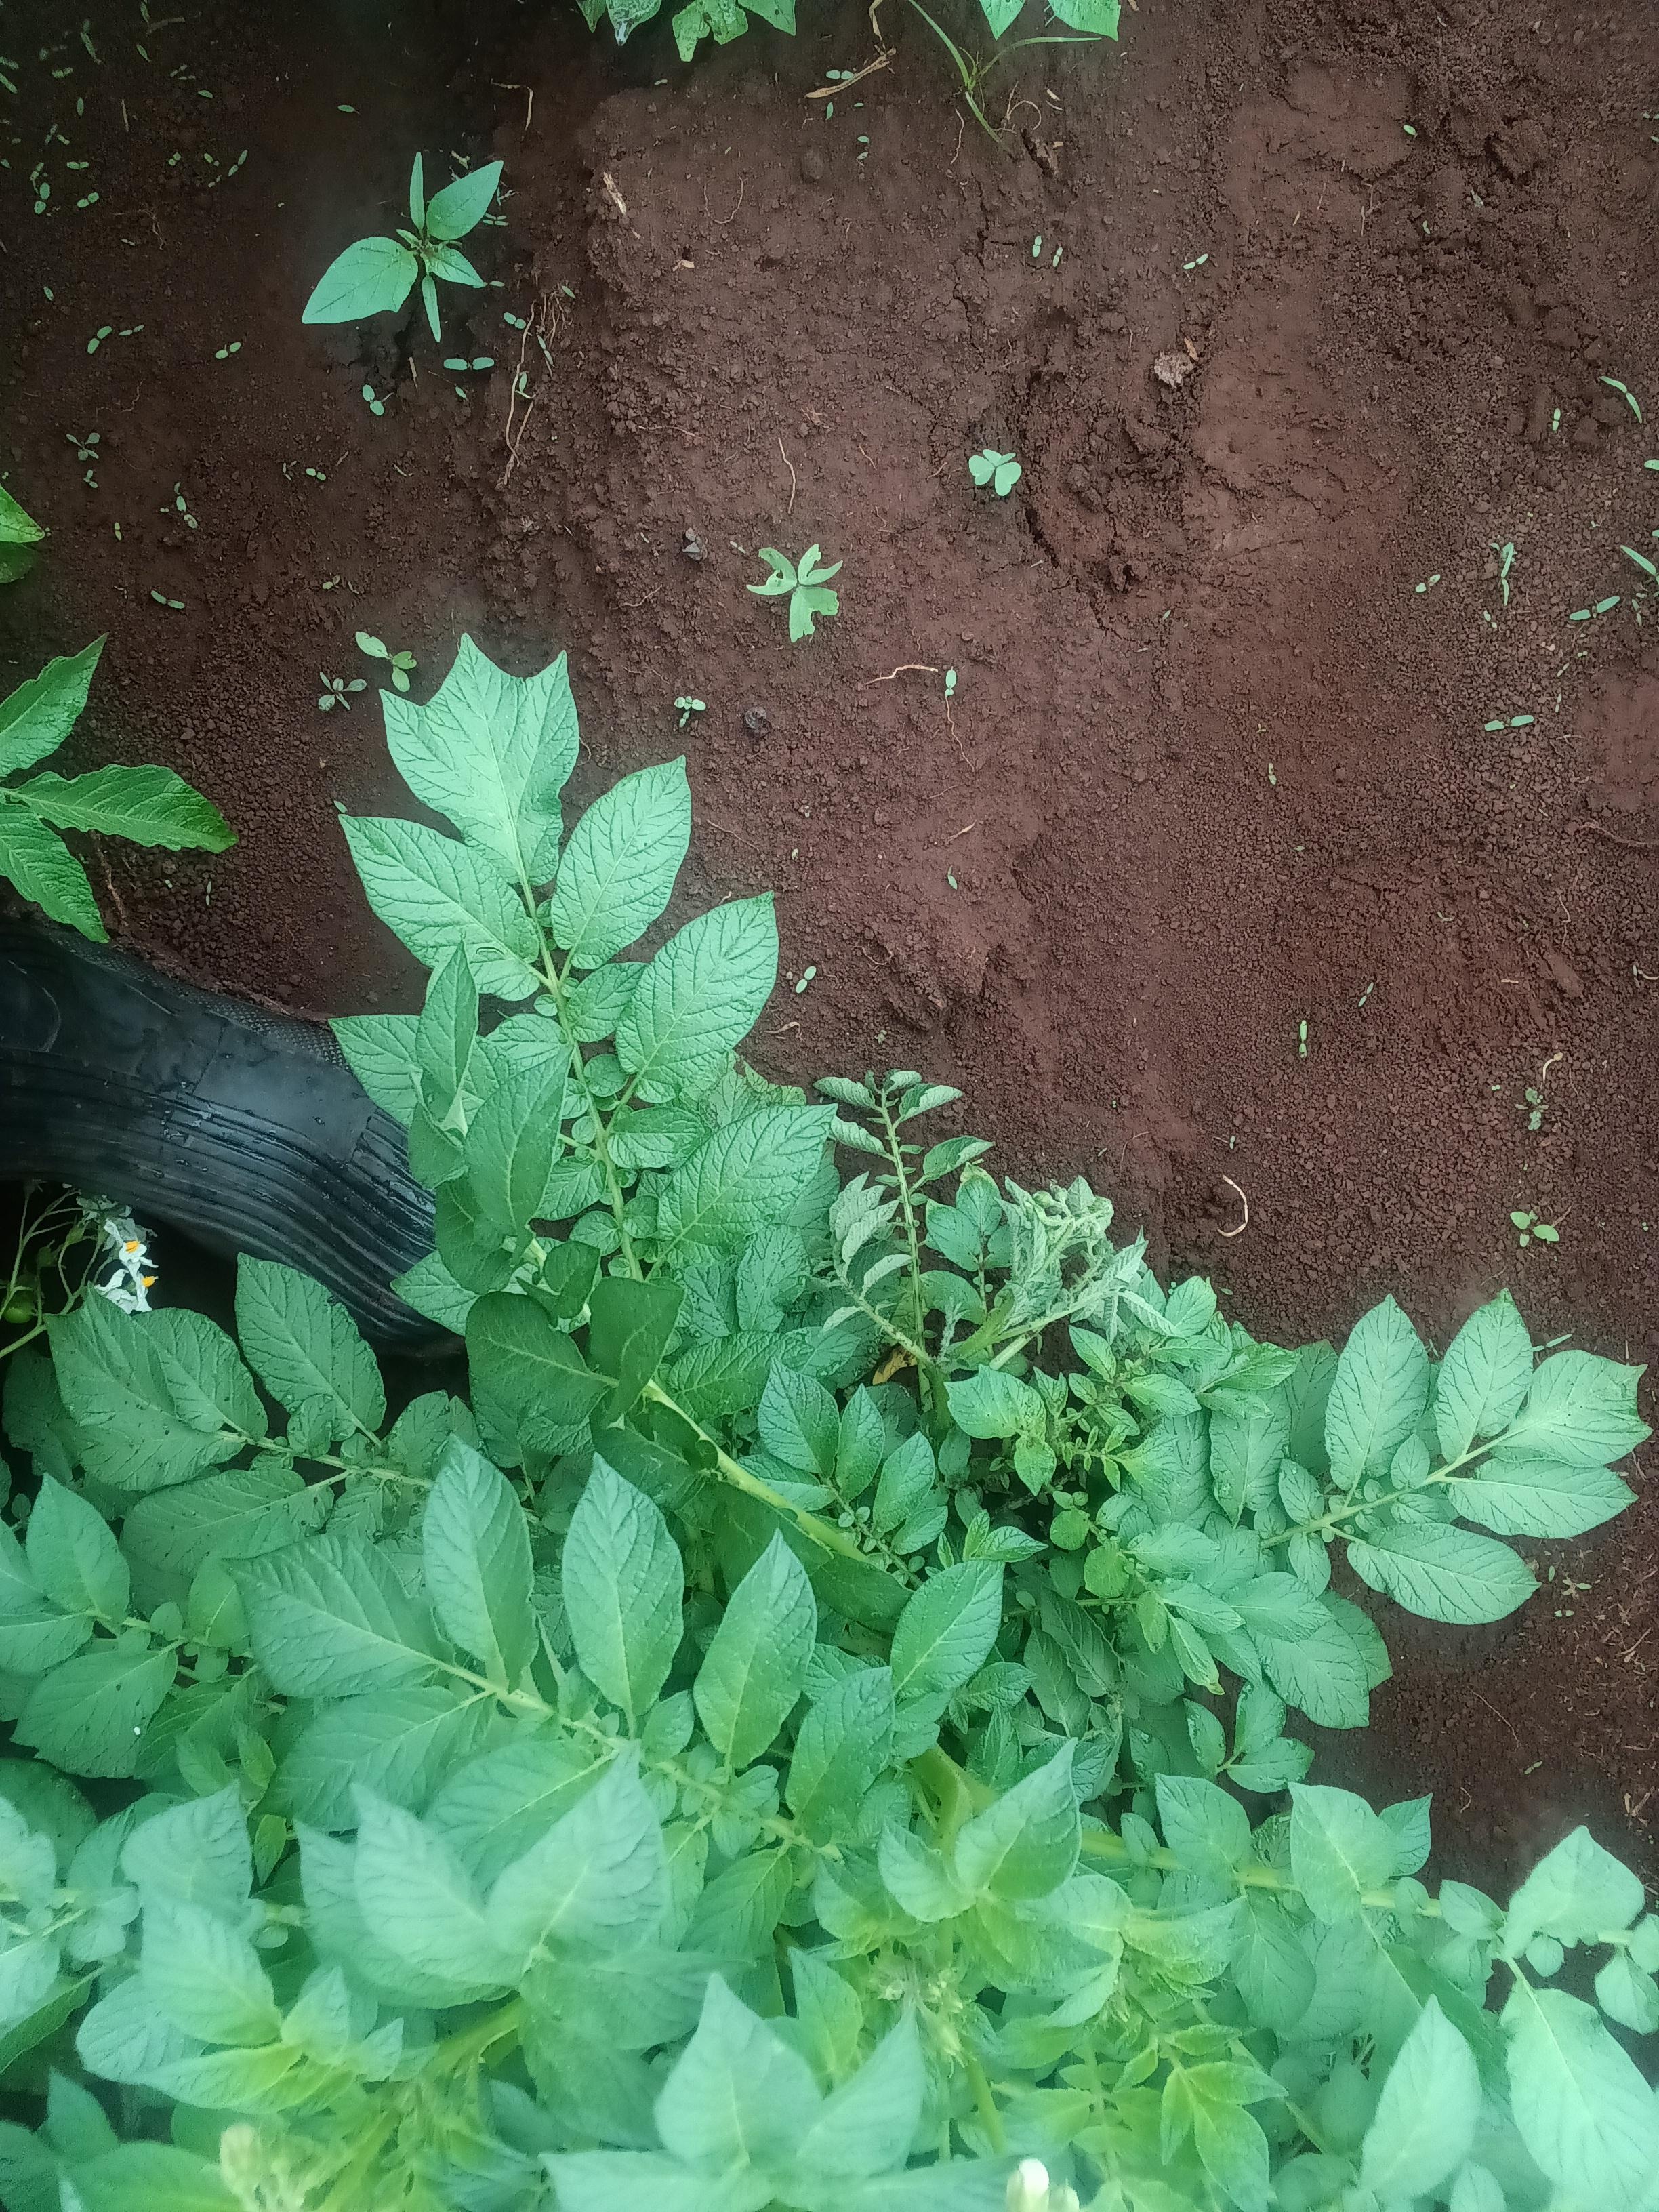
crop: potato
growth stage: flowering
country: Kenya
